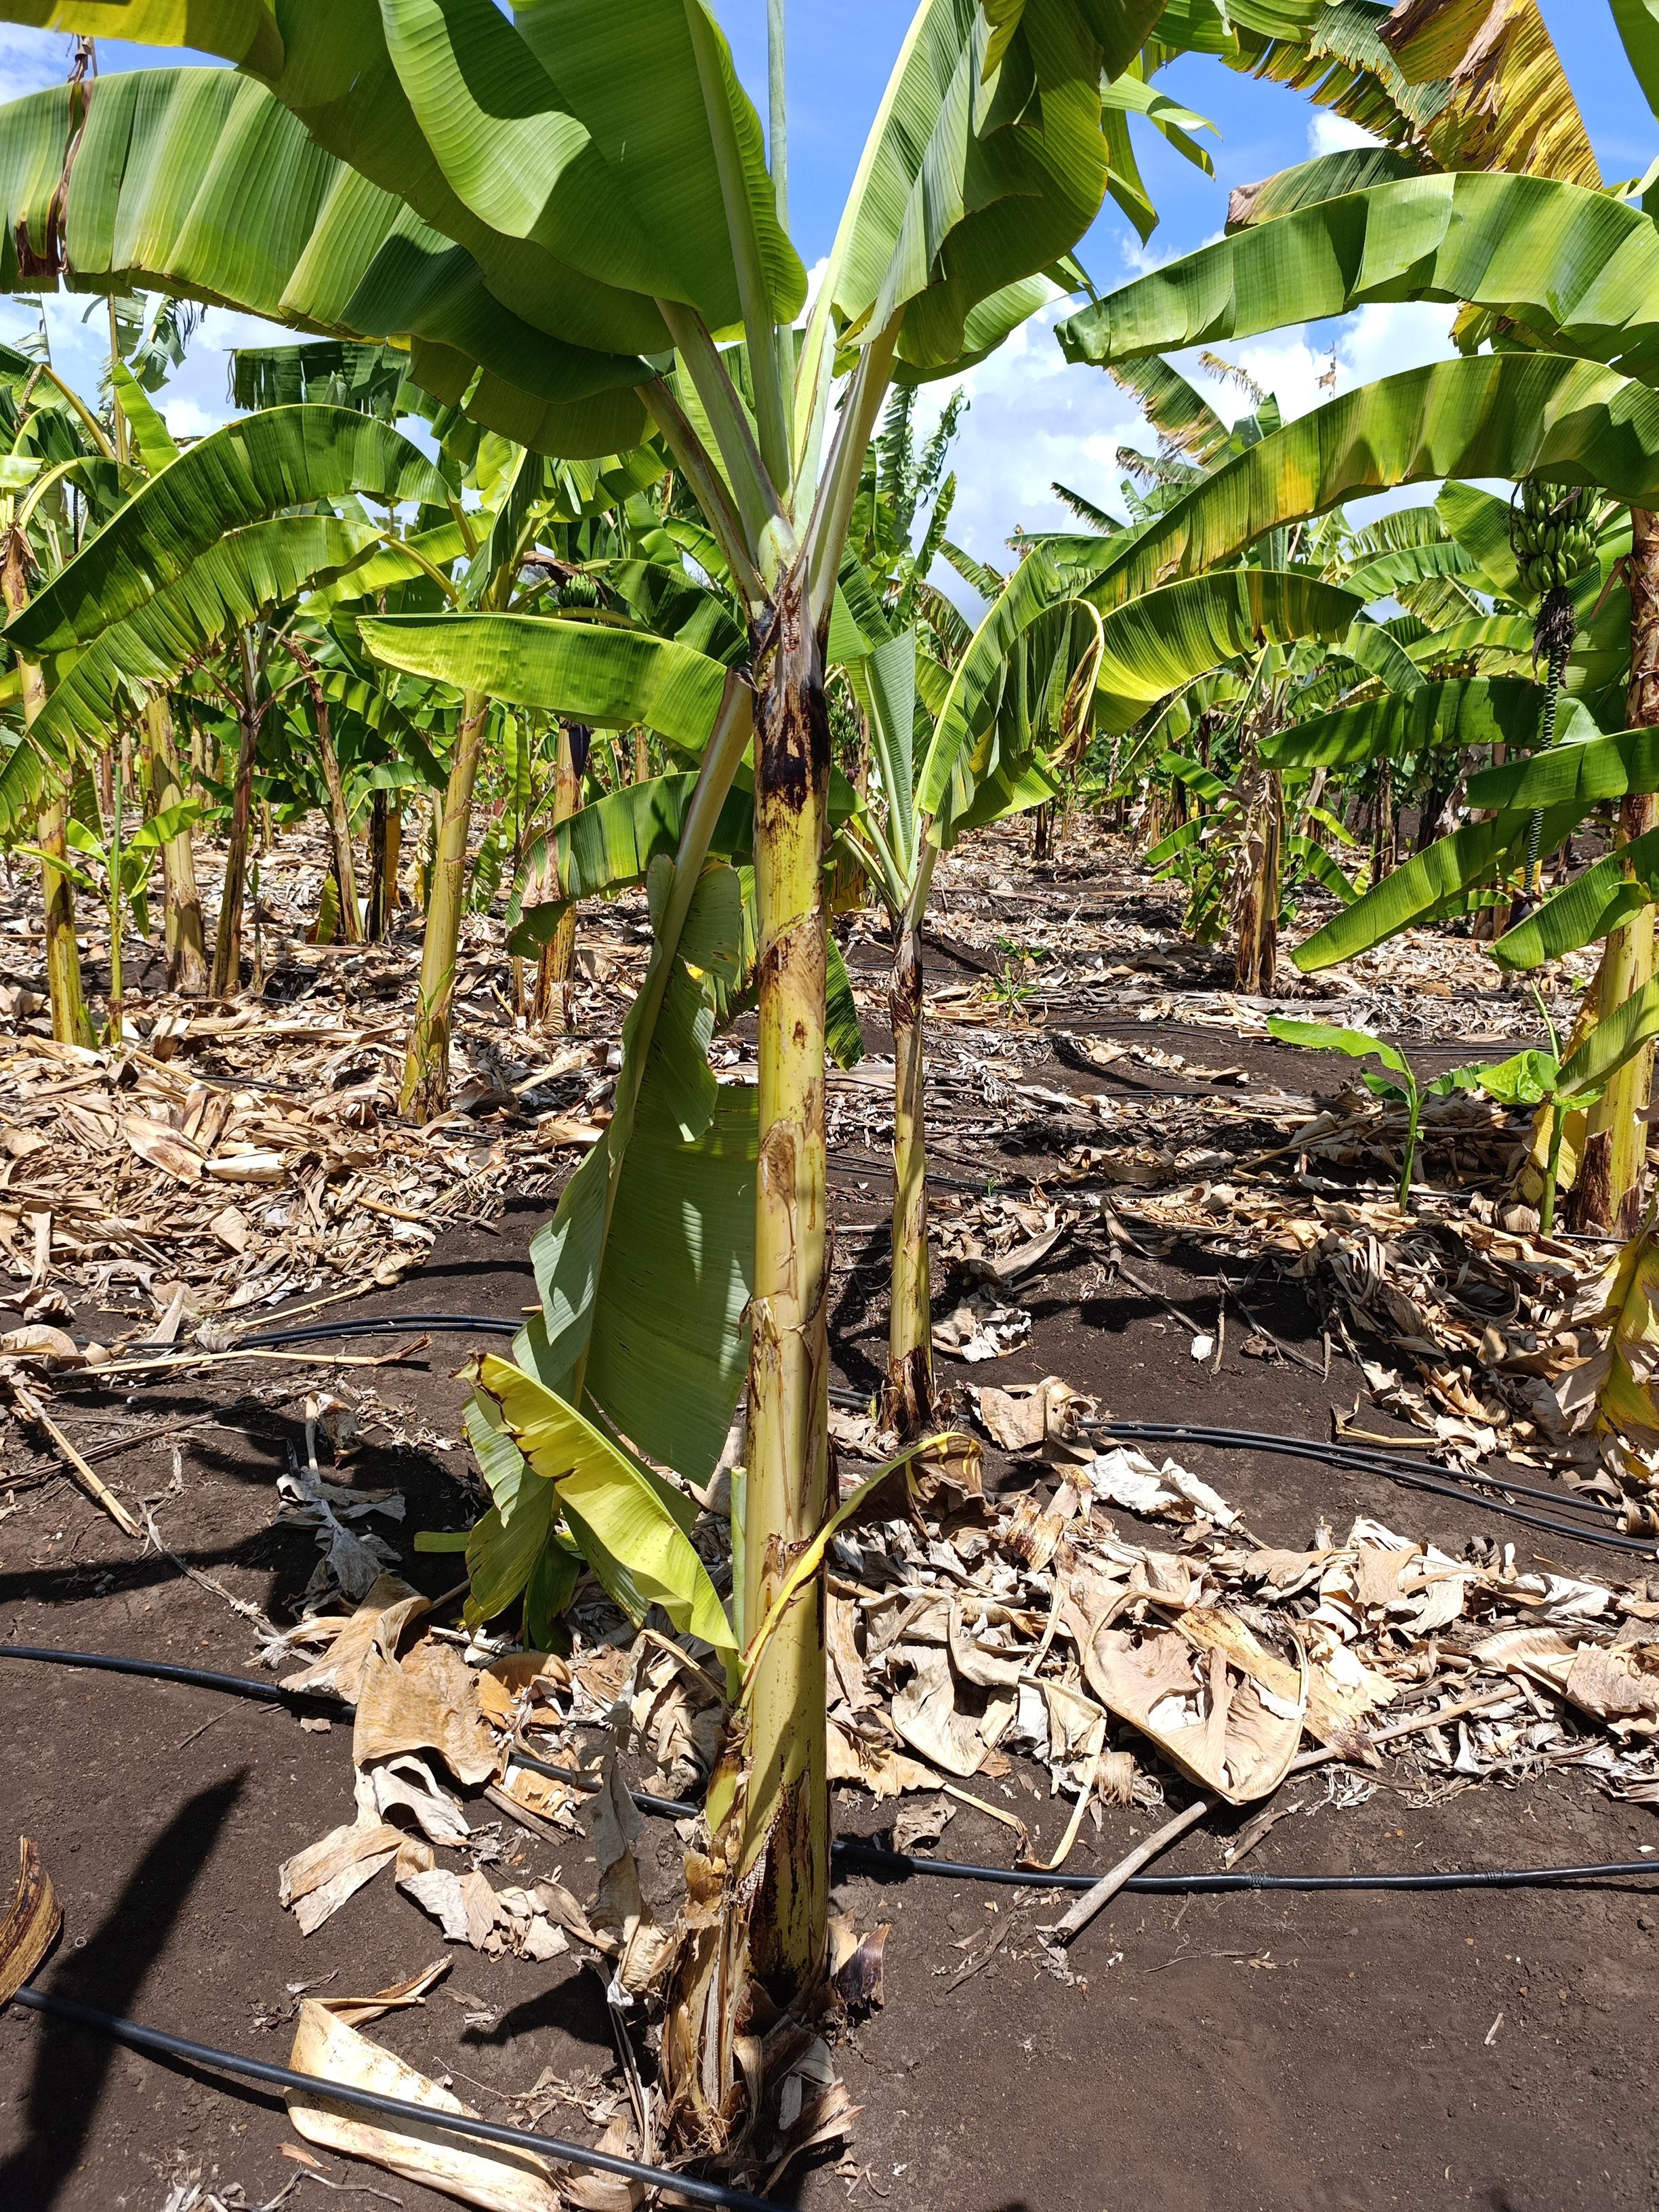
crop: banana
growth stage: vegetative
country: Tanzania
